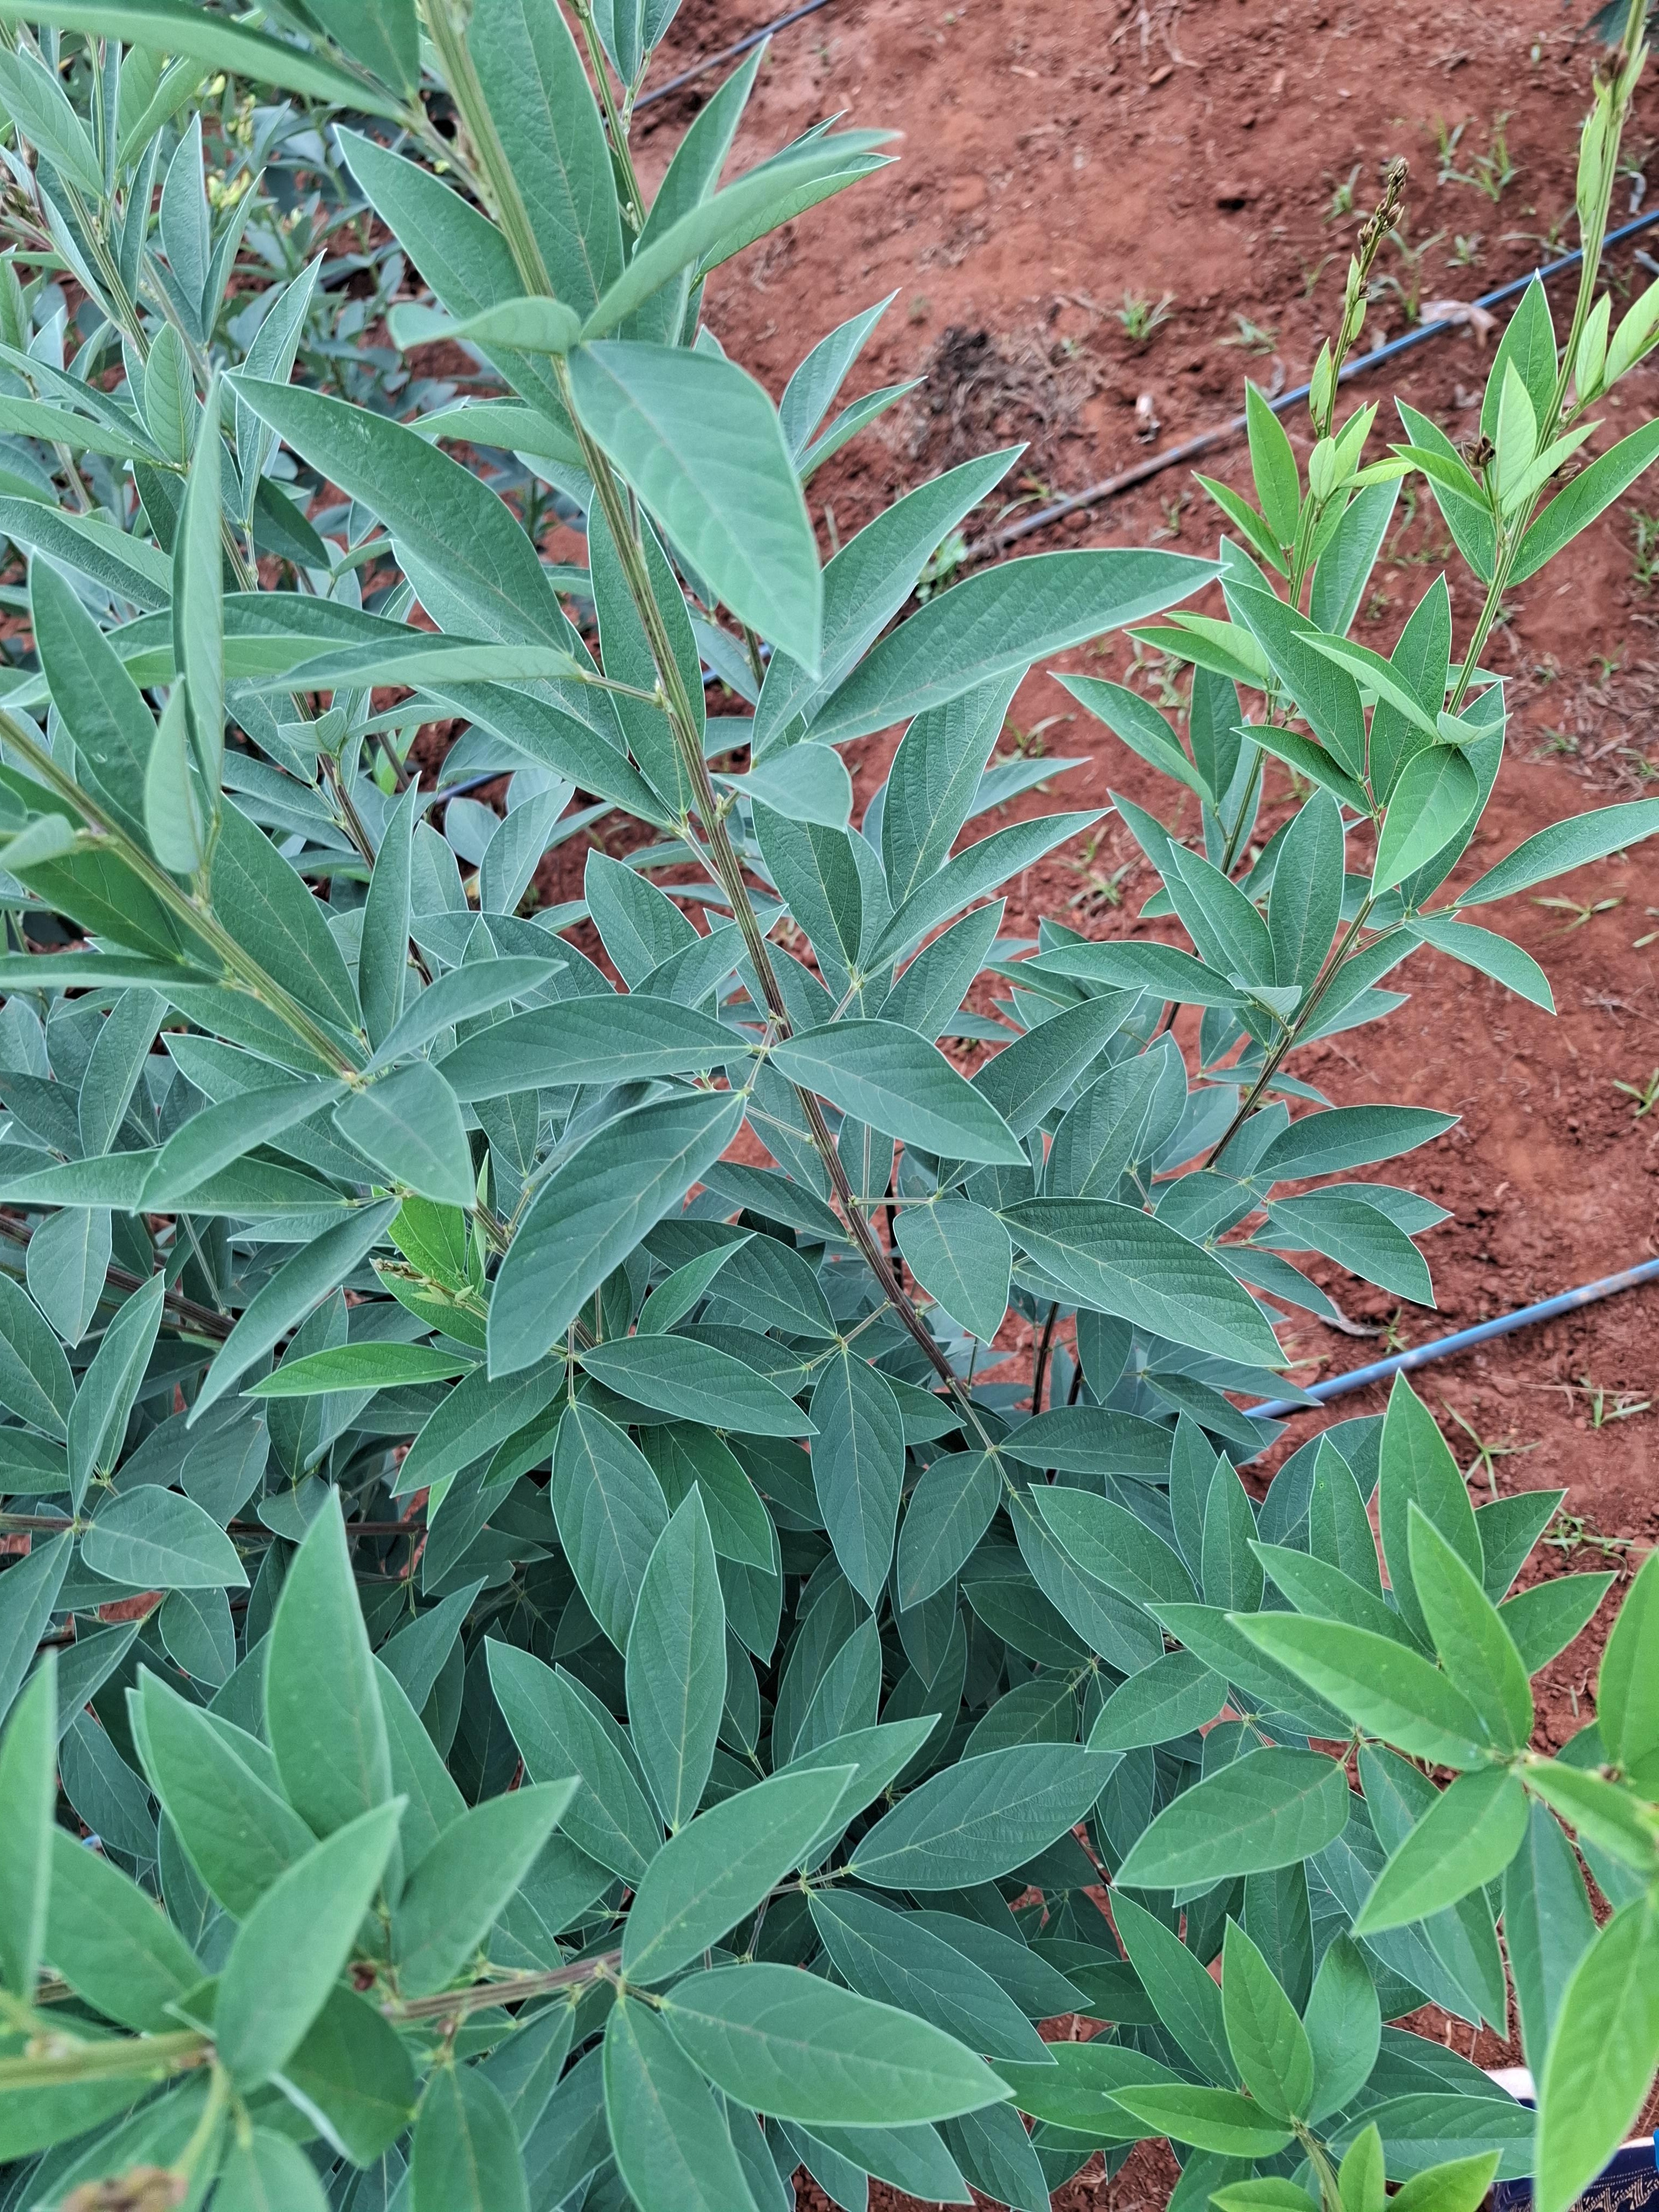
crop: pigeonpea
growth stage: flowering
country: Kenya
